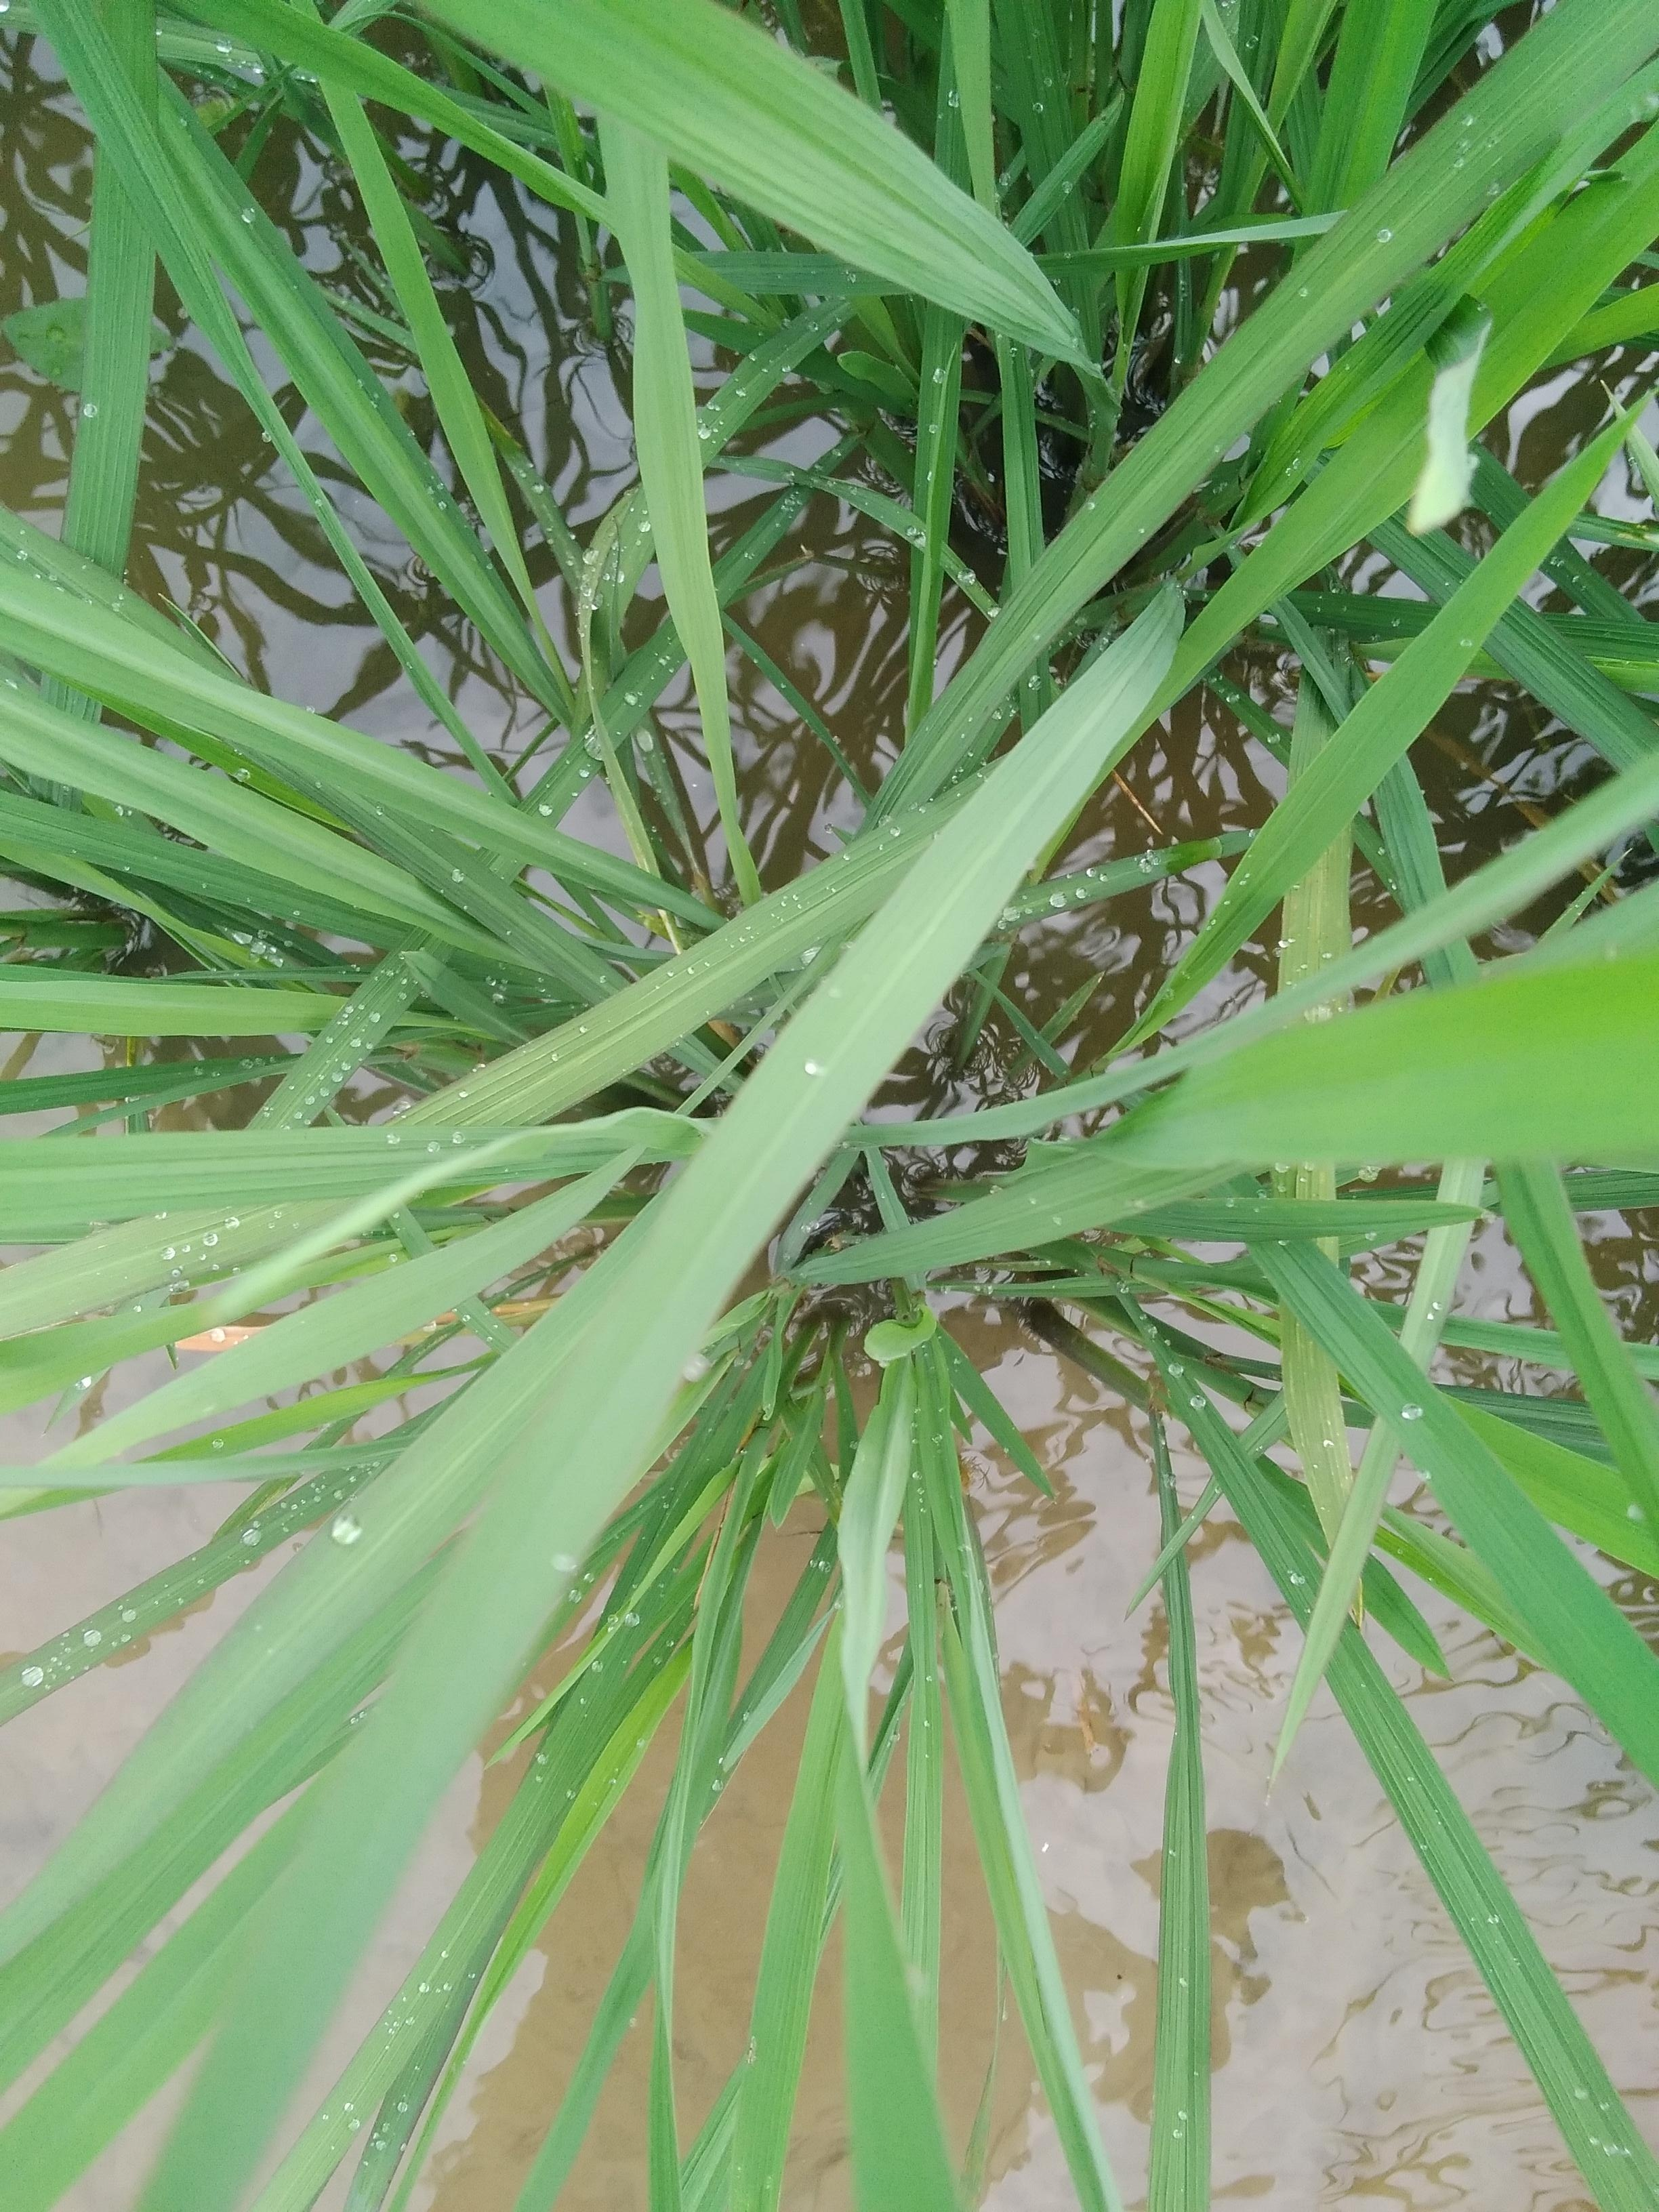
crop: rice
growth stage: elongation stem
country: Nigeria
